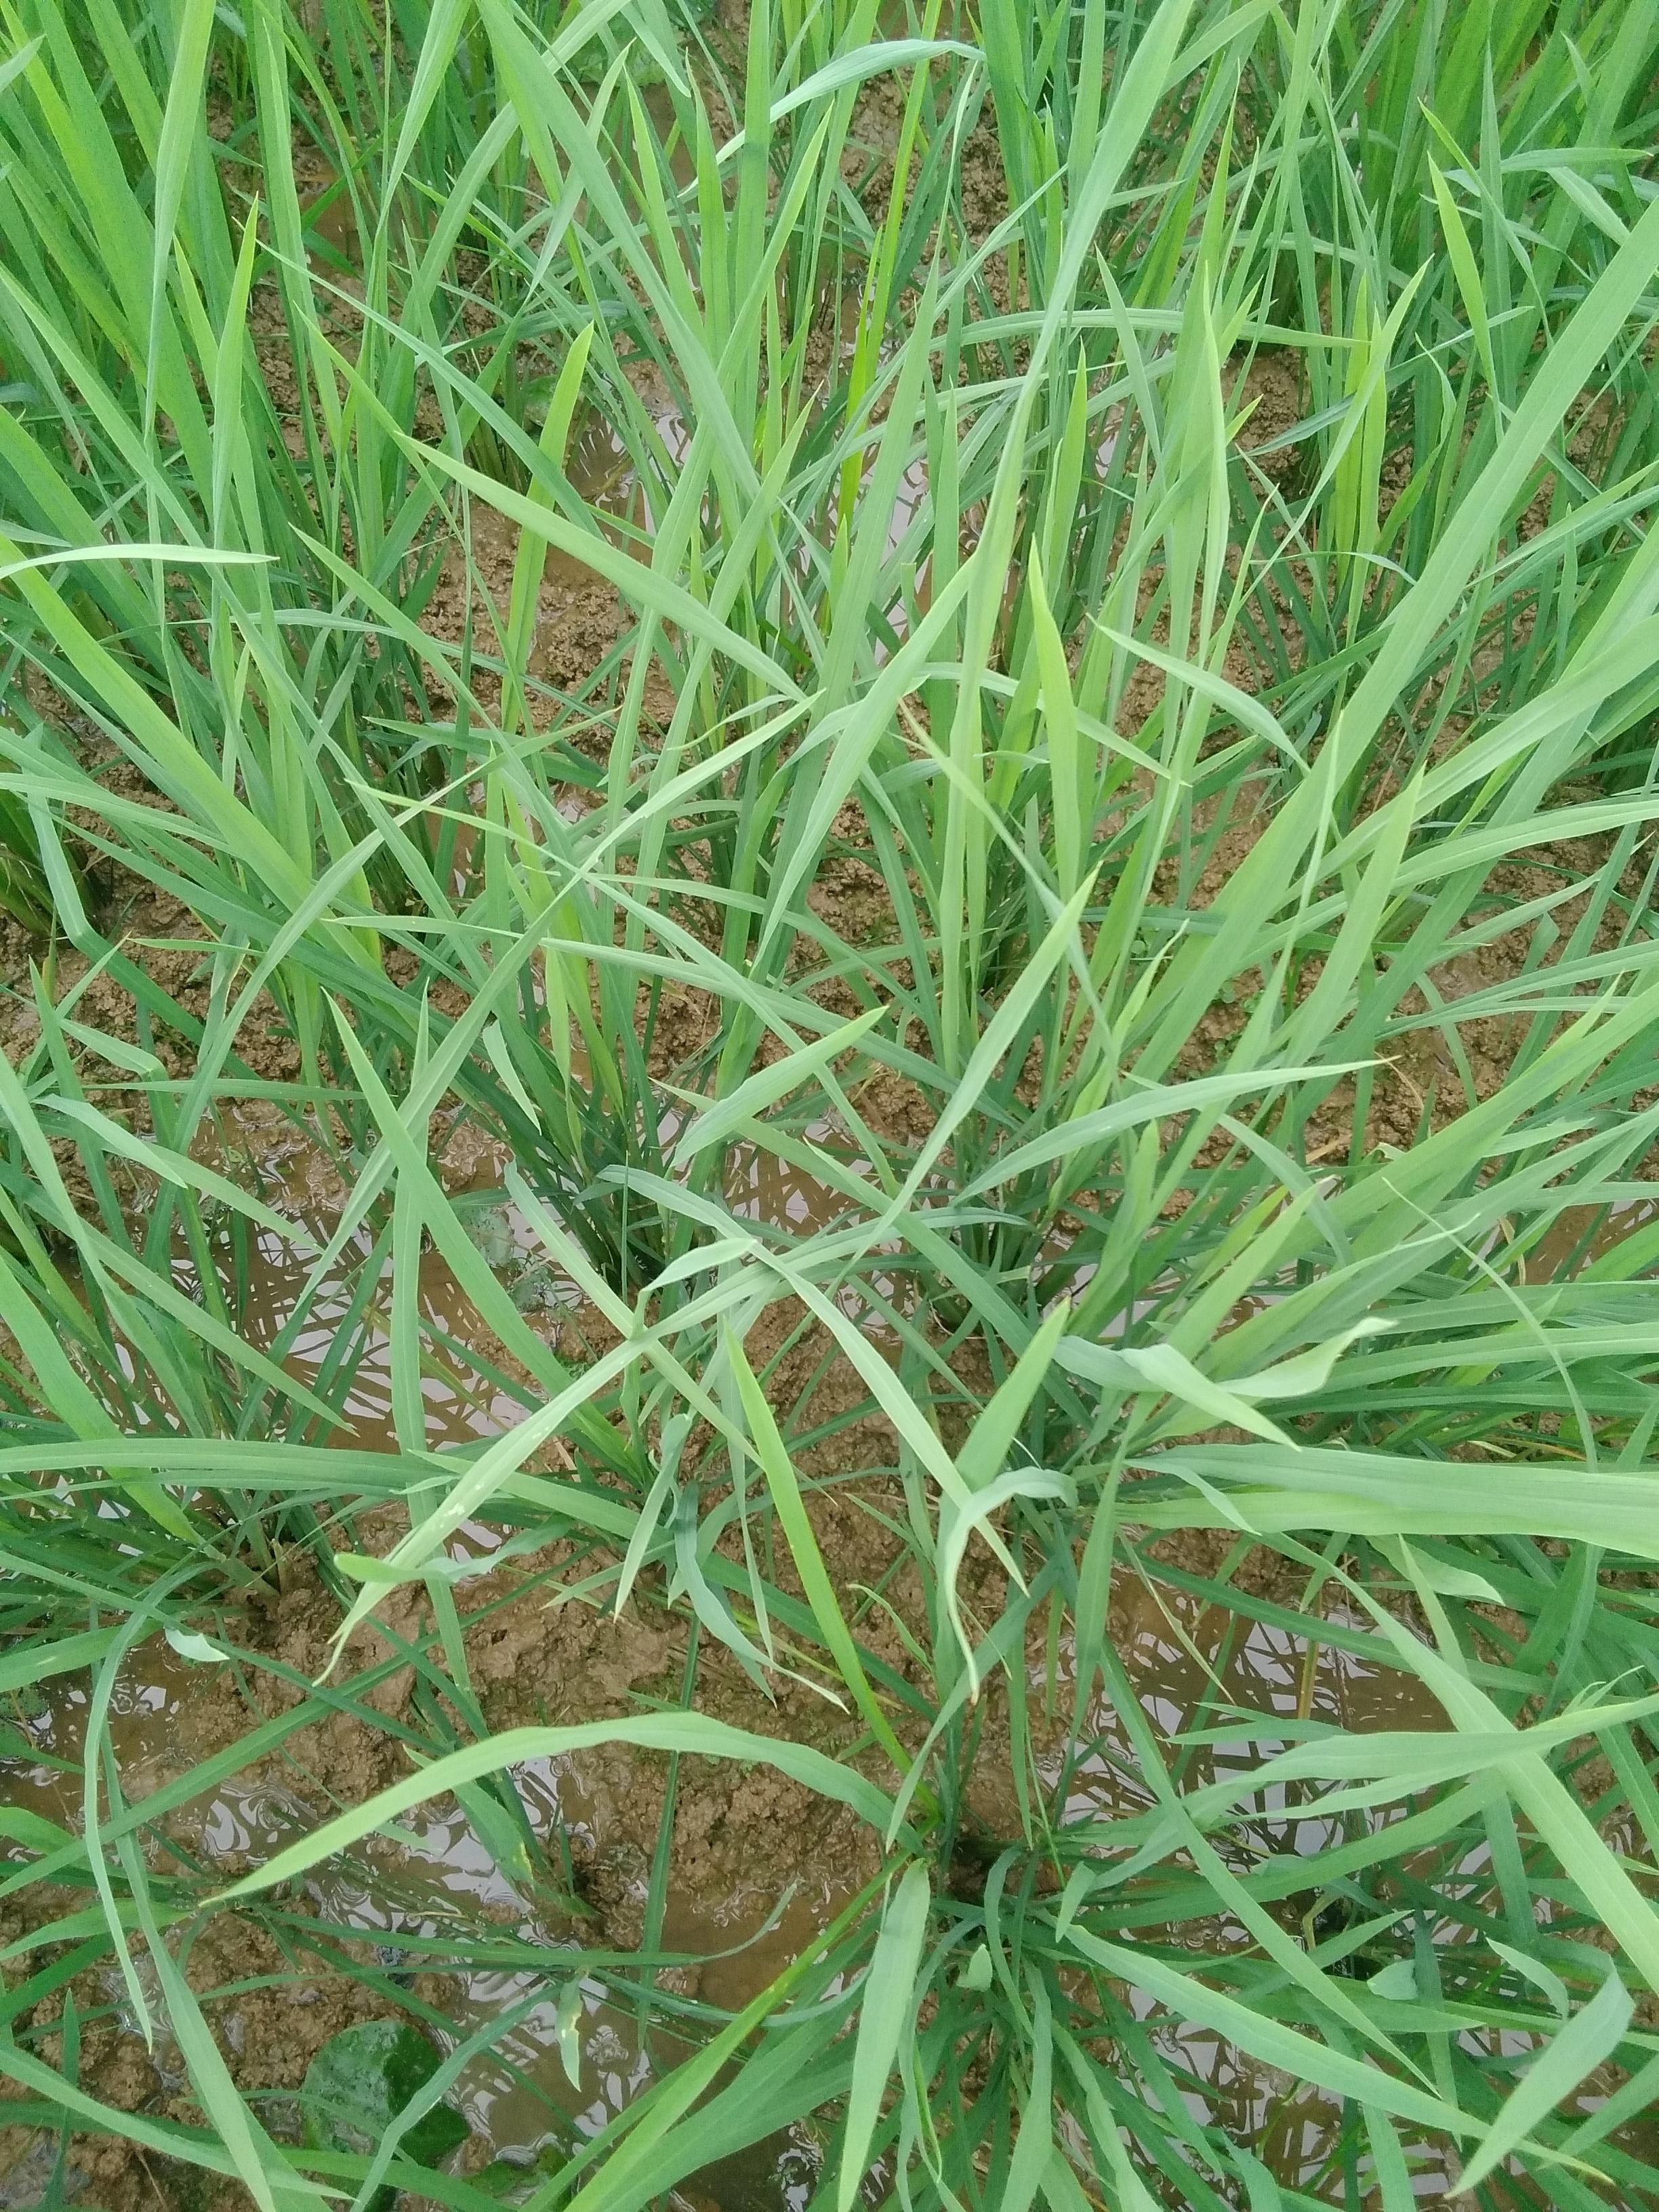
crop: rice
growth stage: vegetative
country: Nigeria
